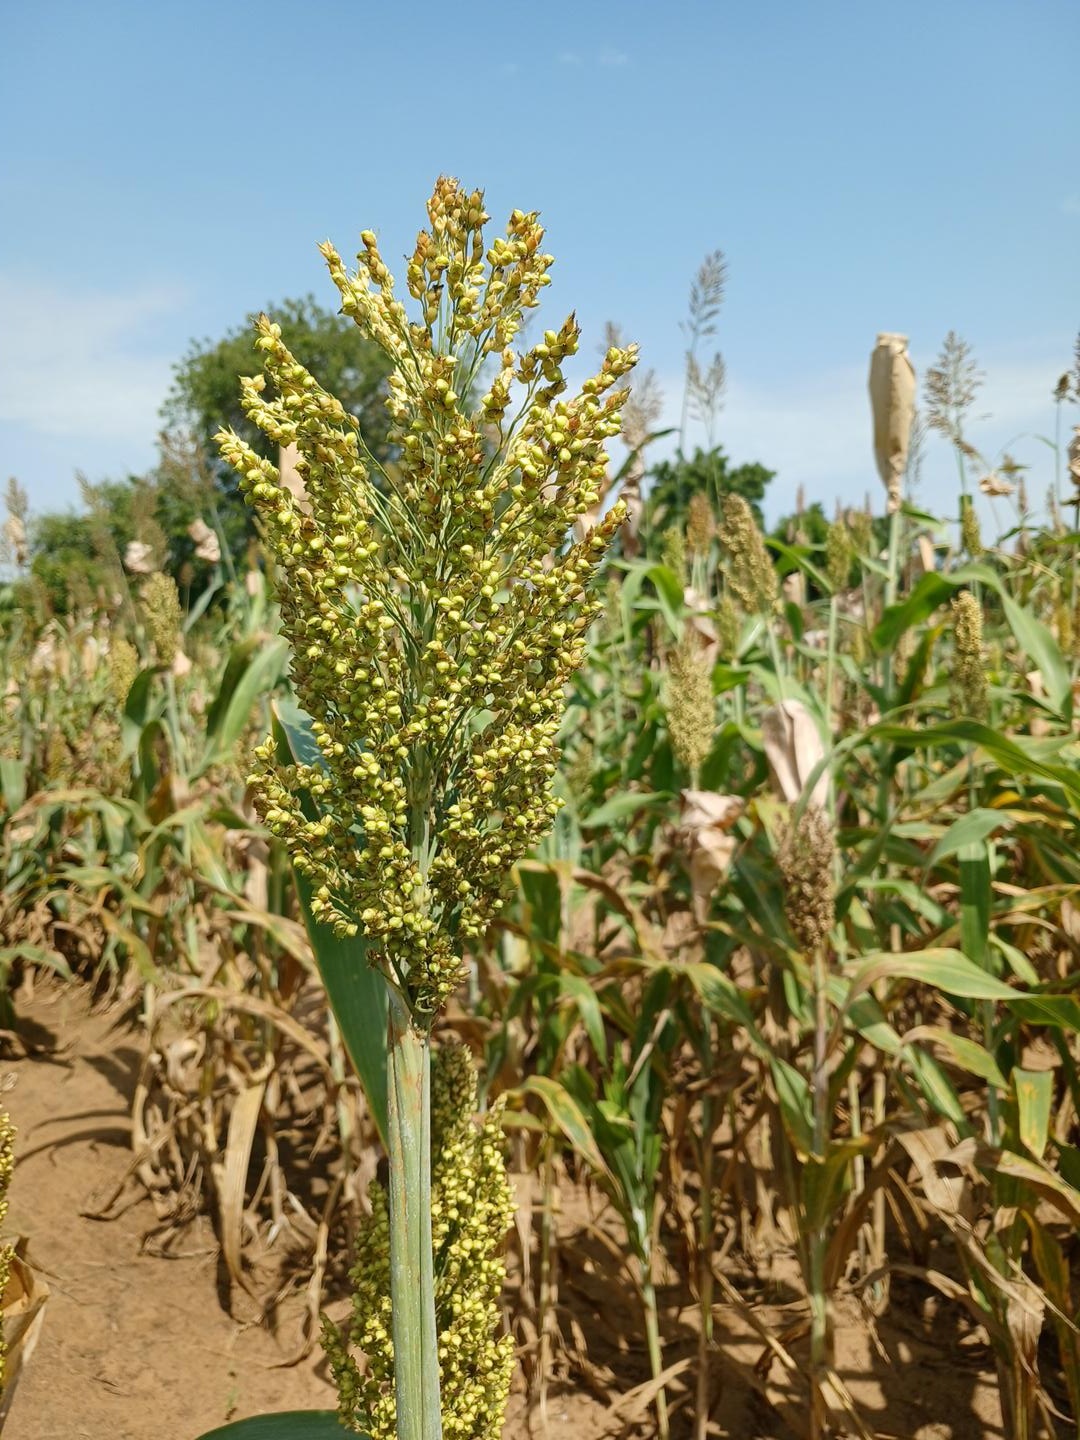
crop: sorghum
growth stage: filling grain
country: Senegal
